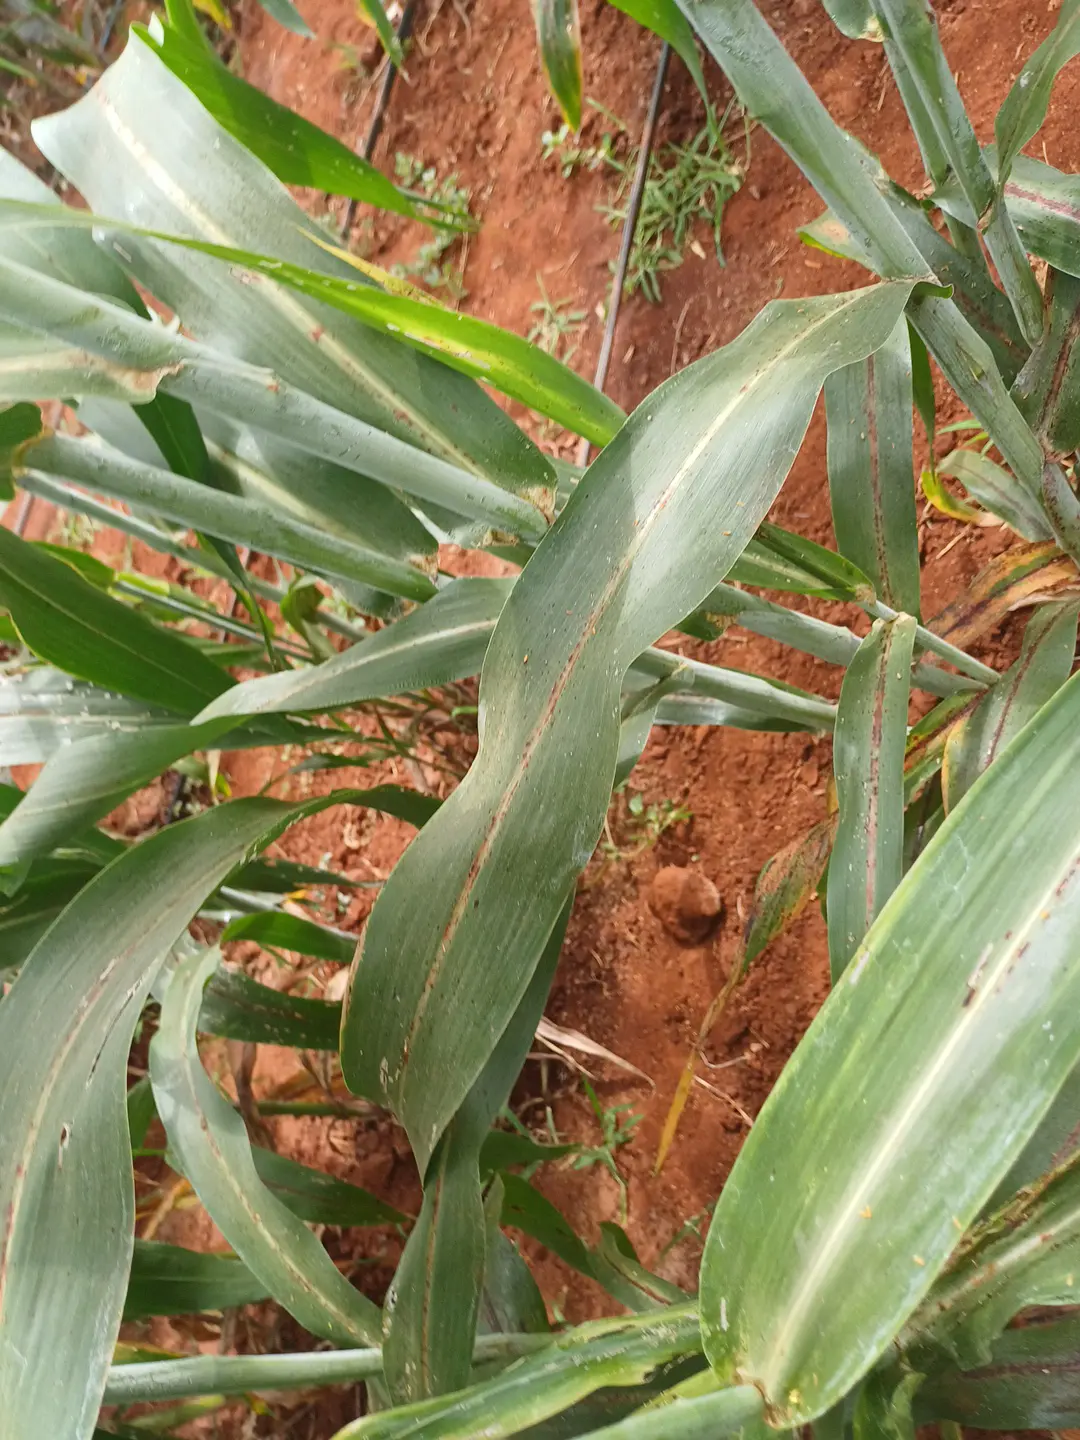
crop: sorghum
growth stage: filling grain
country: Kenya
